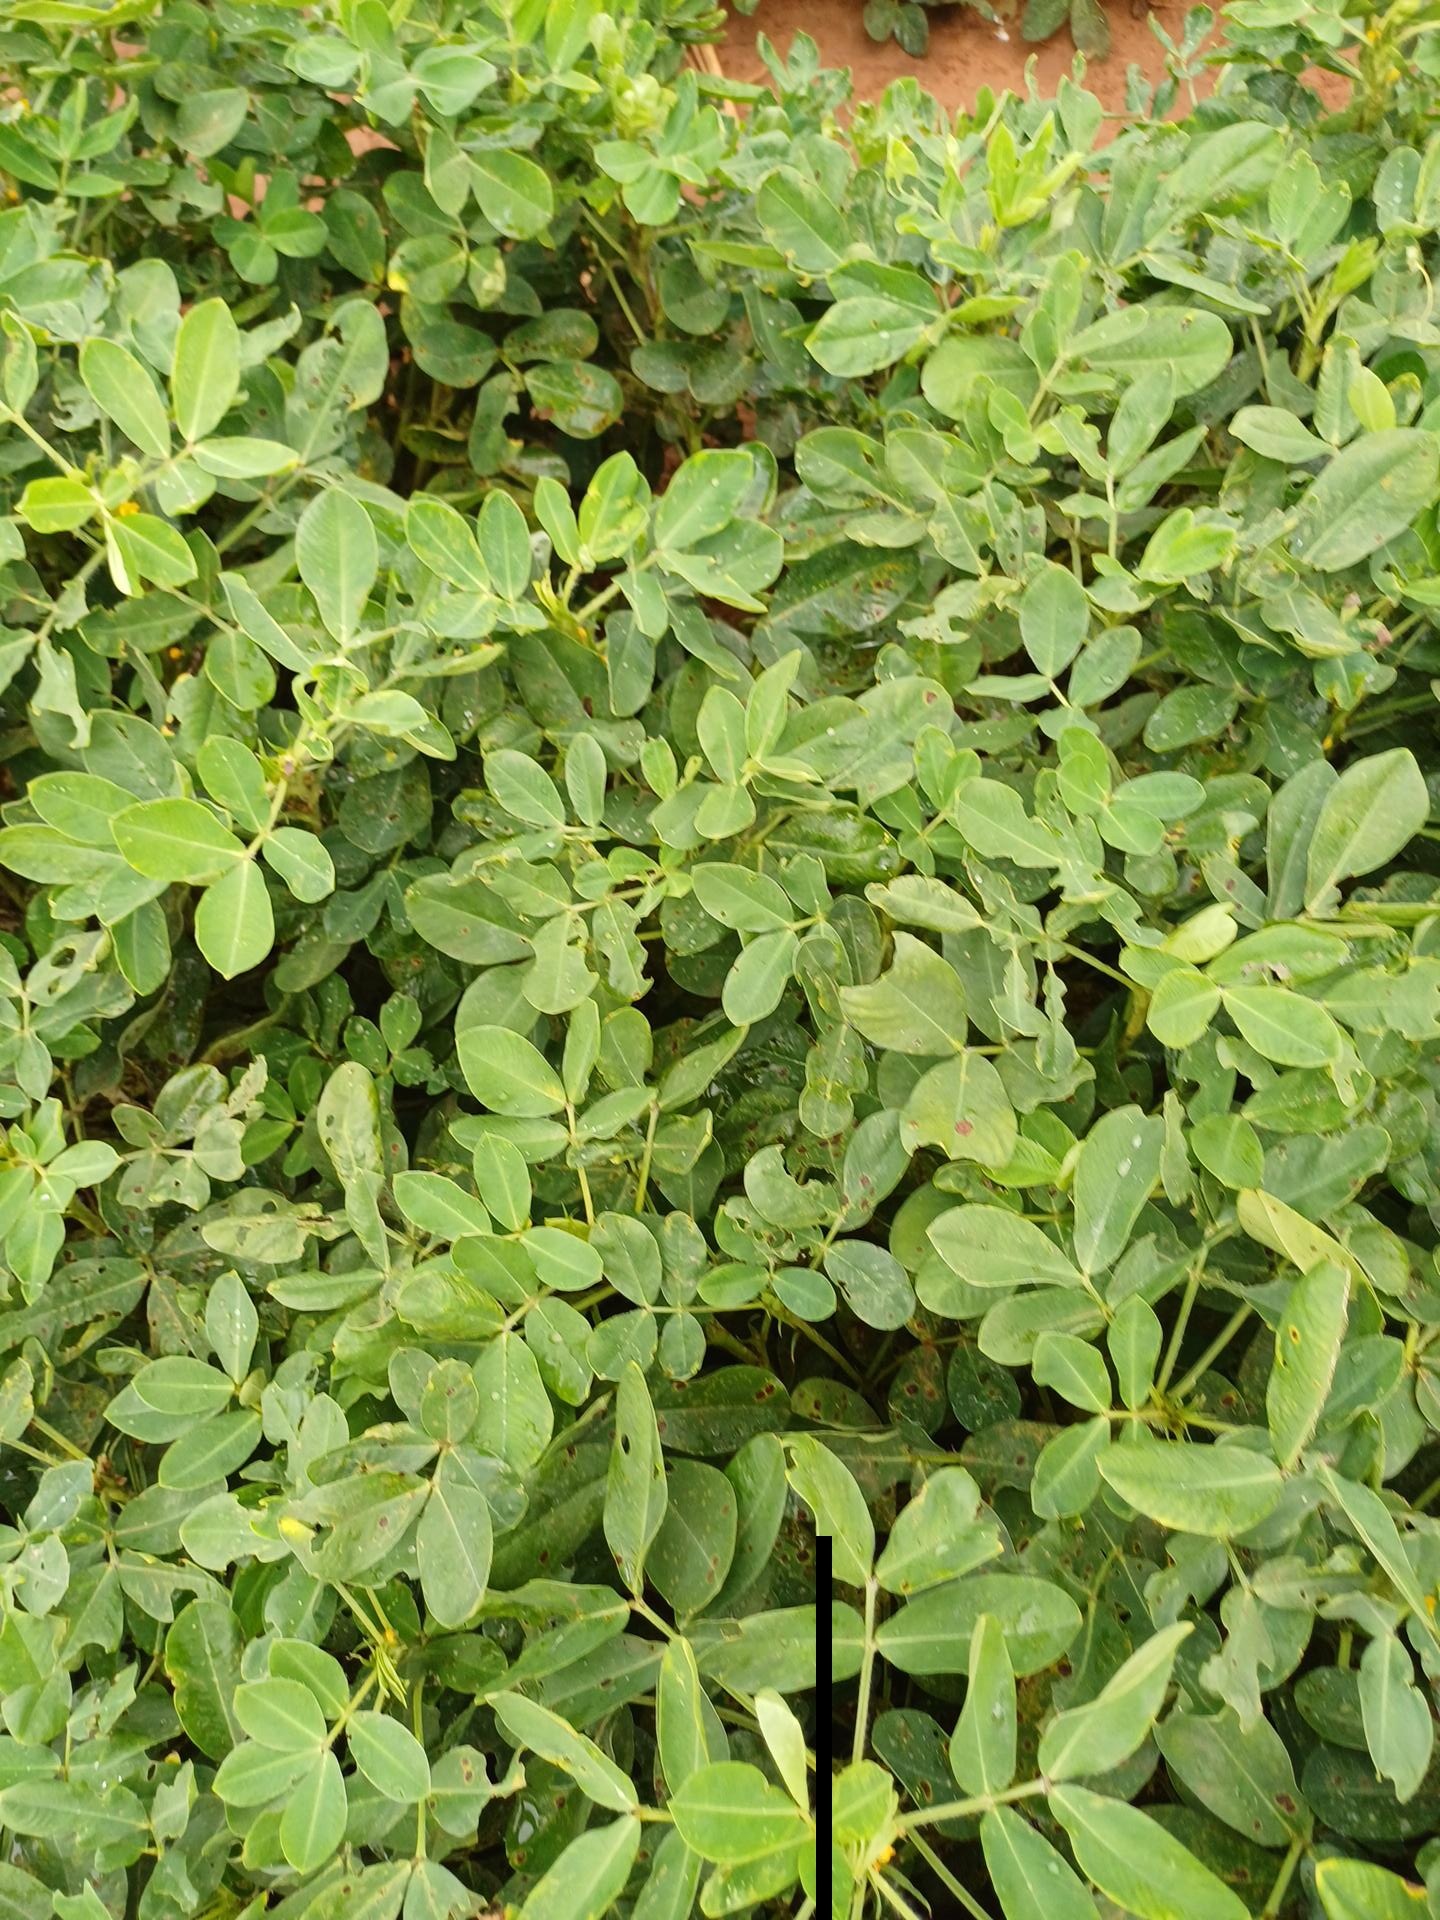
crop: groundnut
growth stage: pegging
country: Kenya
